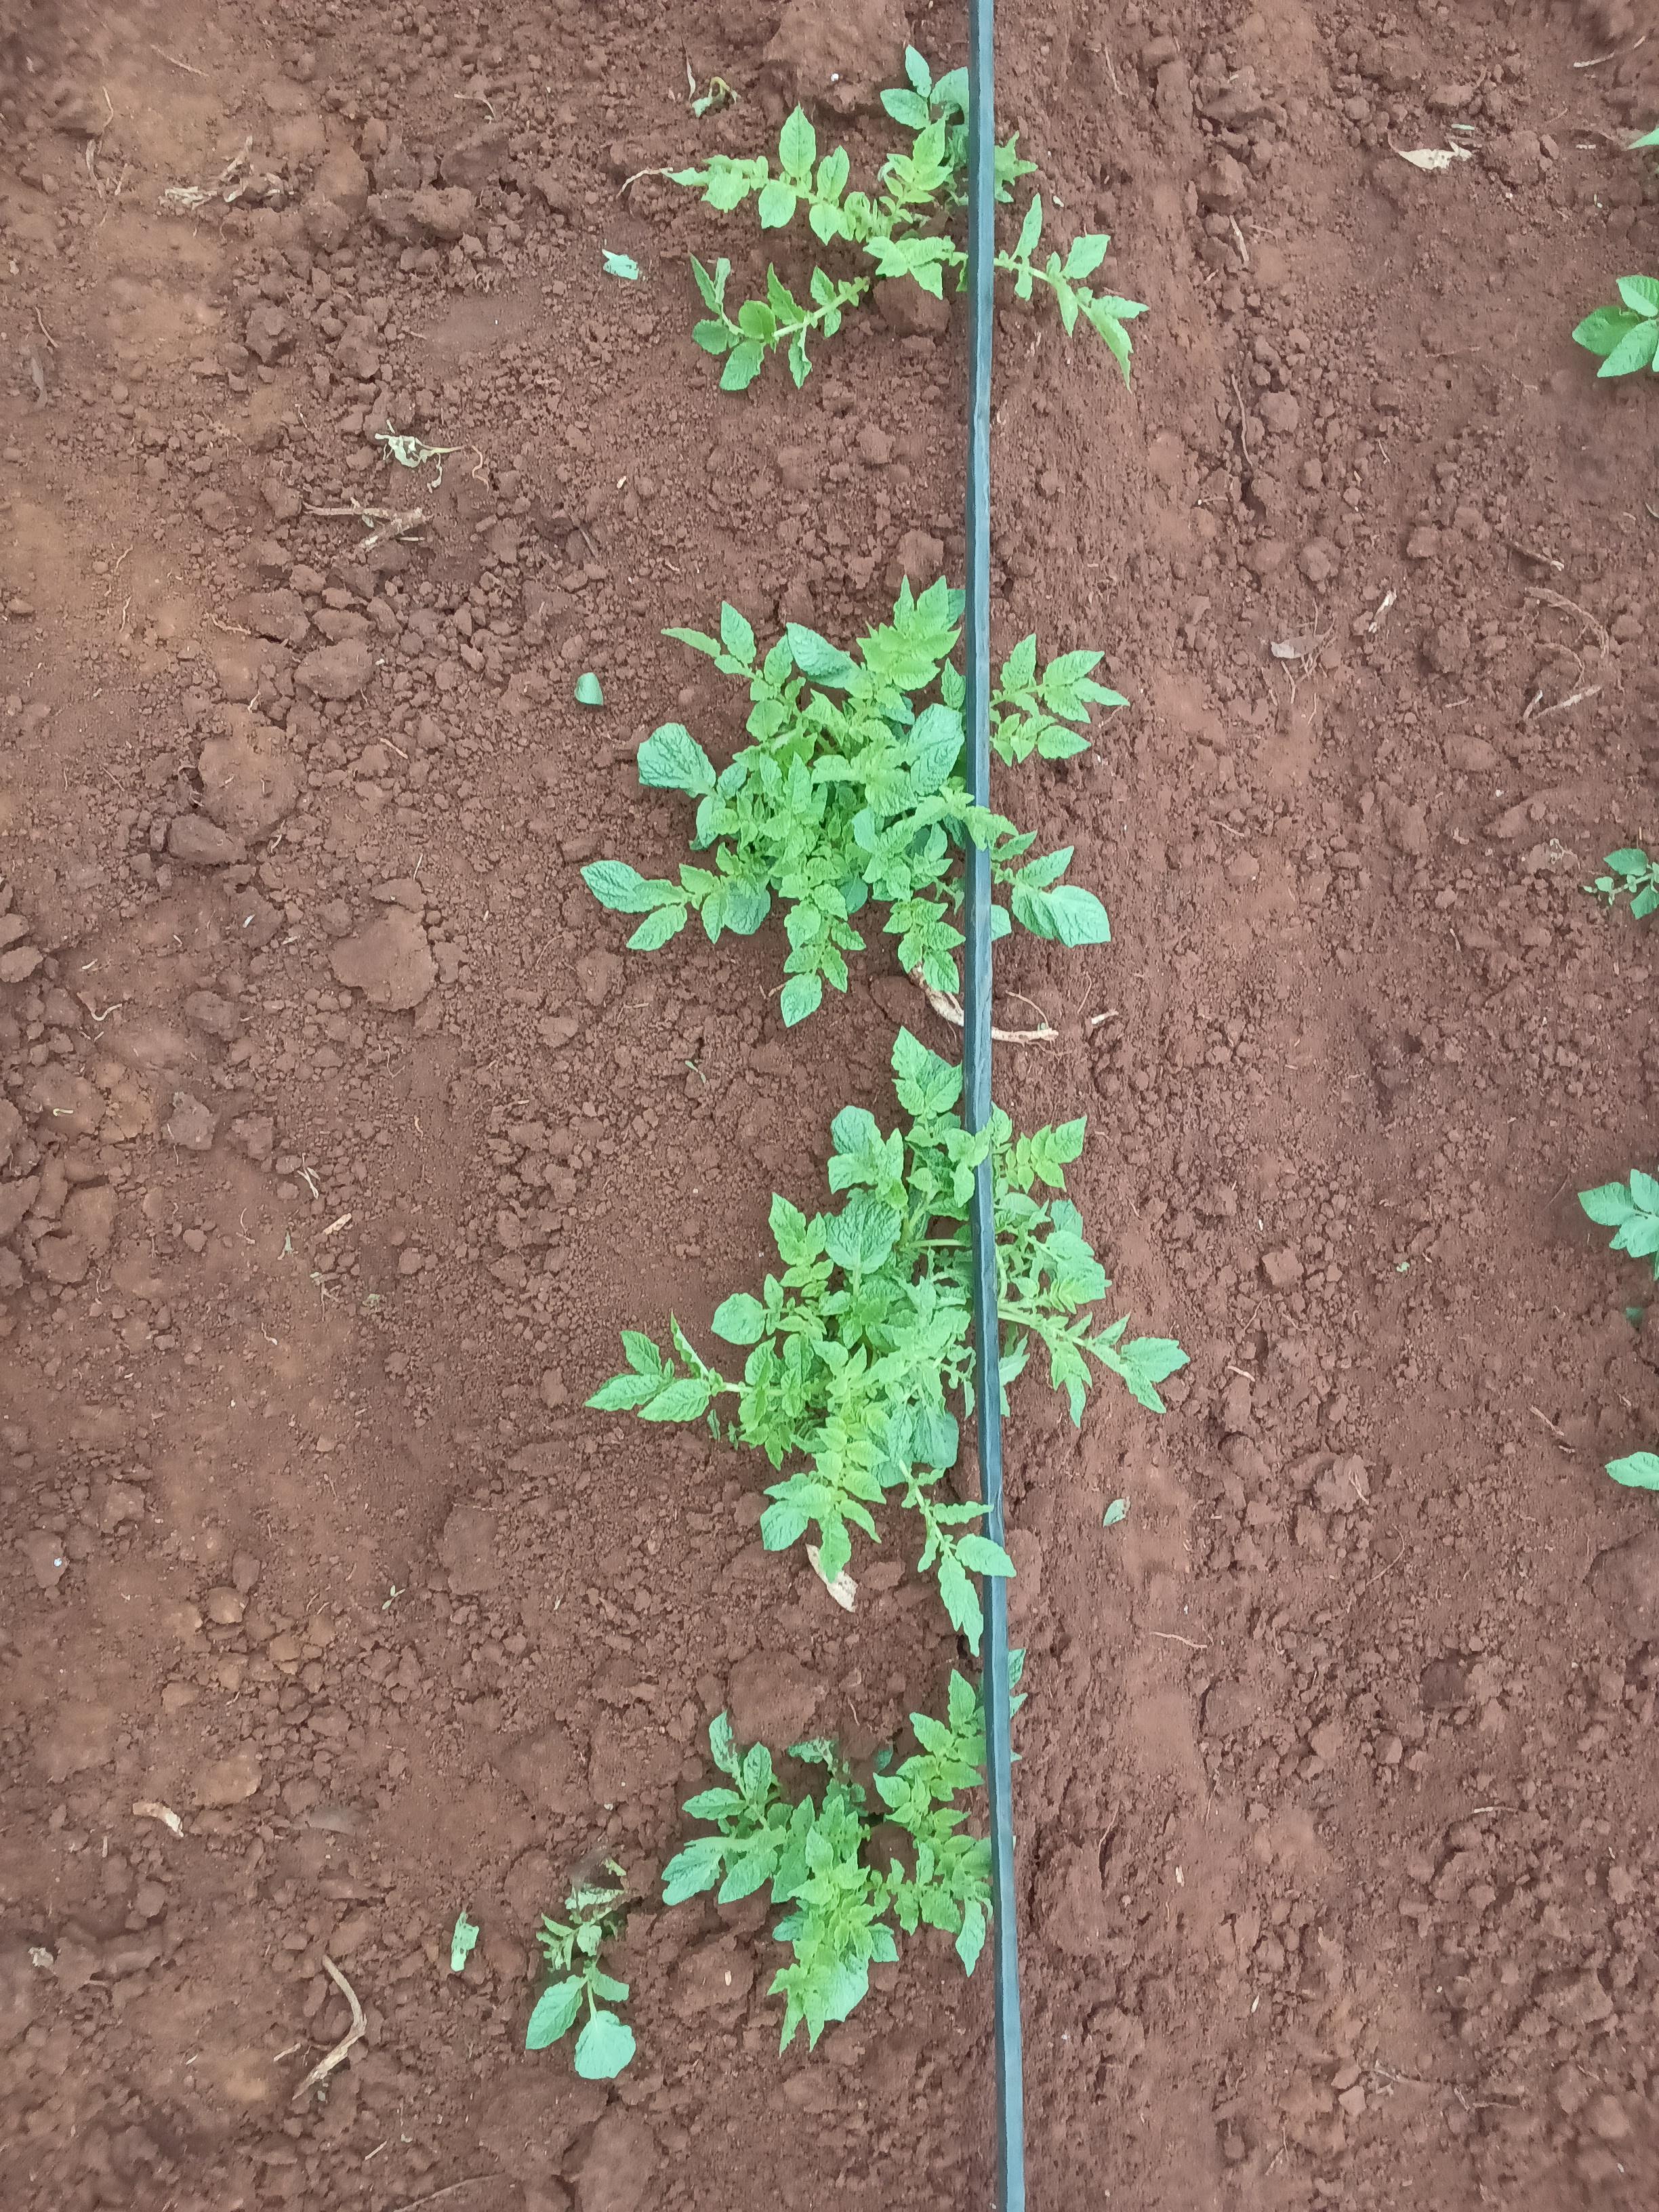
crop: potato
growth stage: sprouting emergence
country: Kenya
